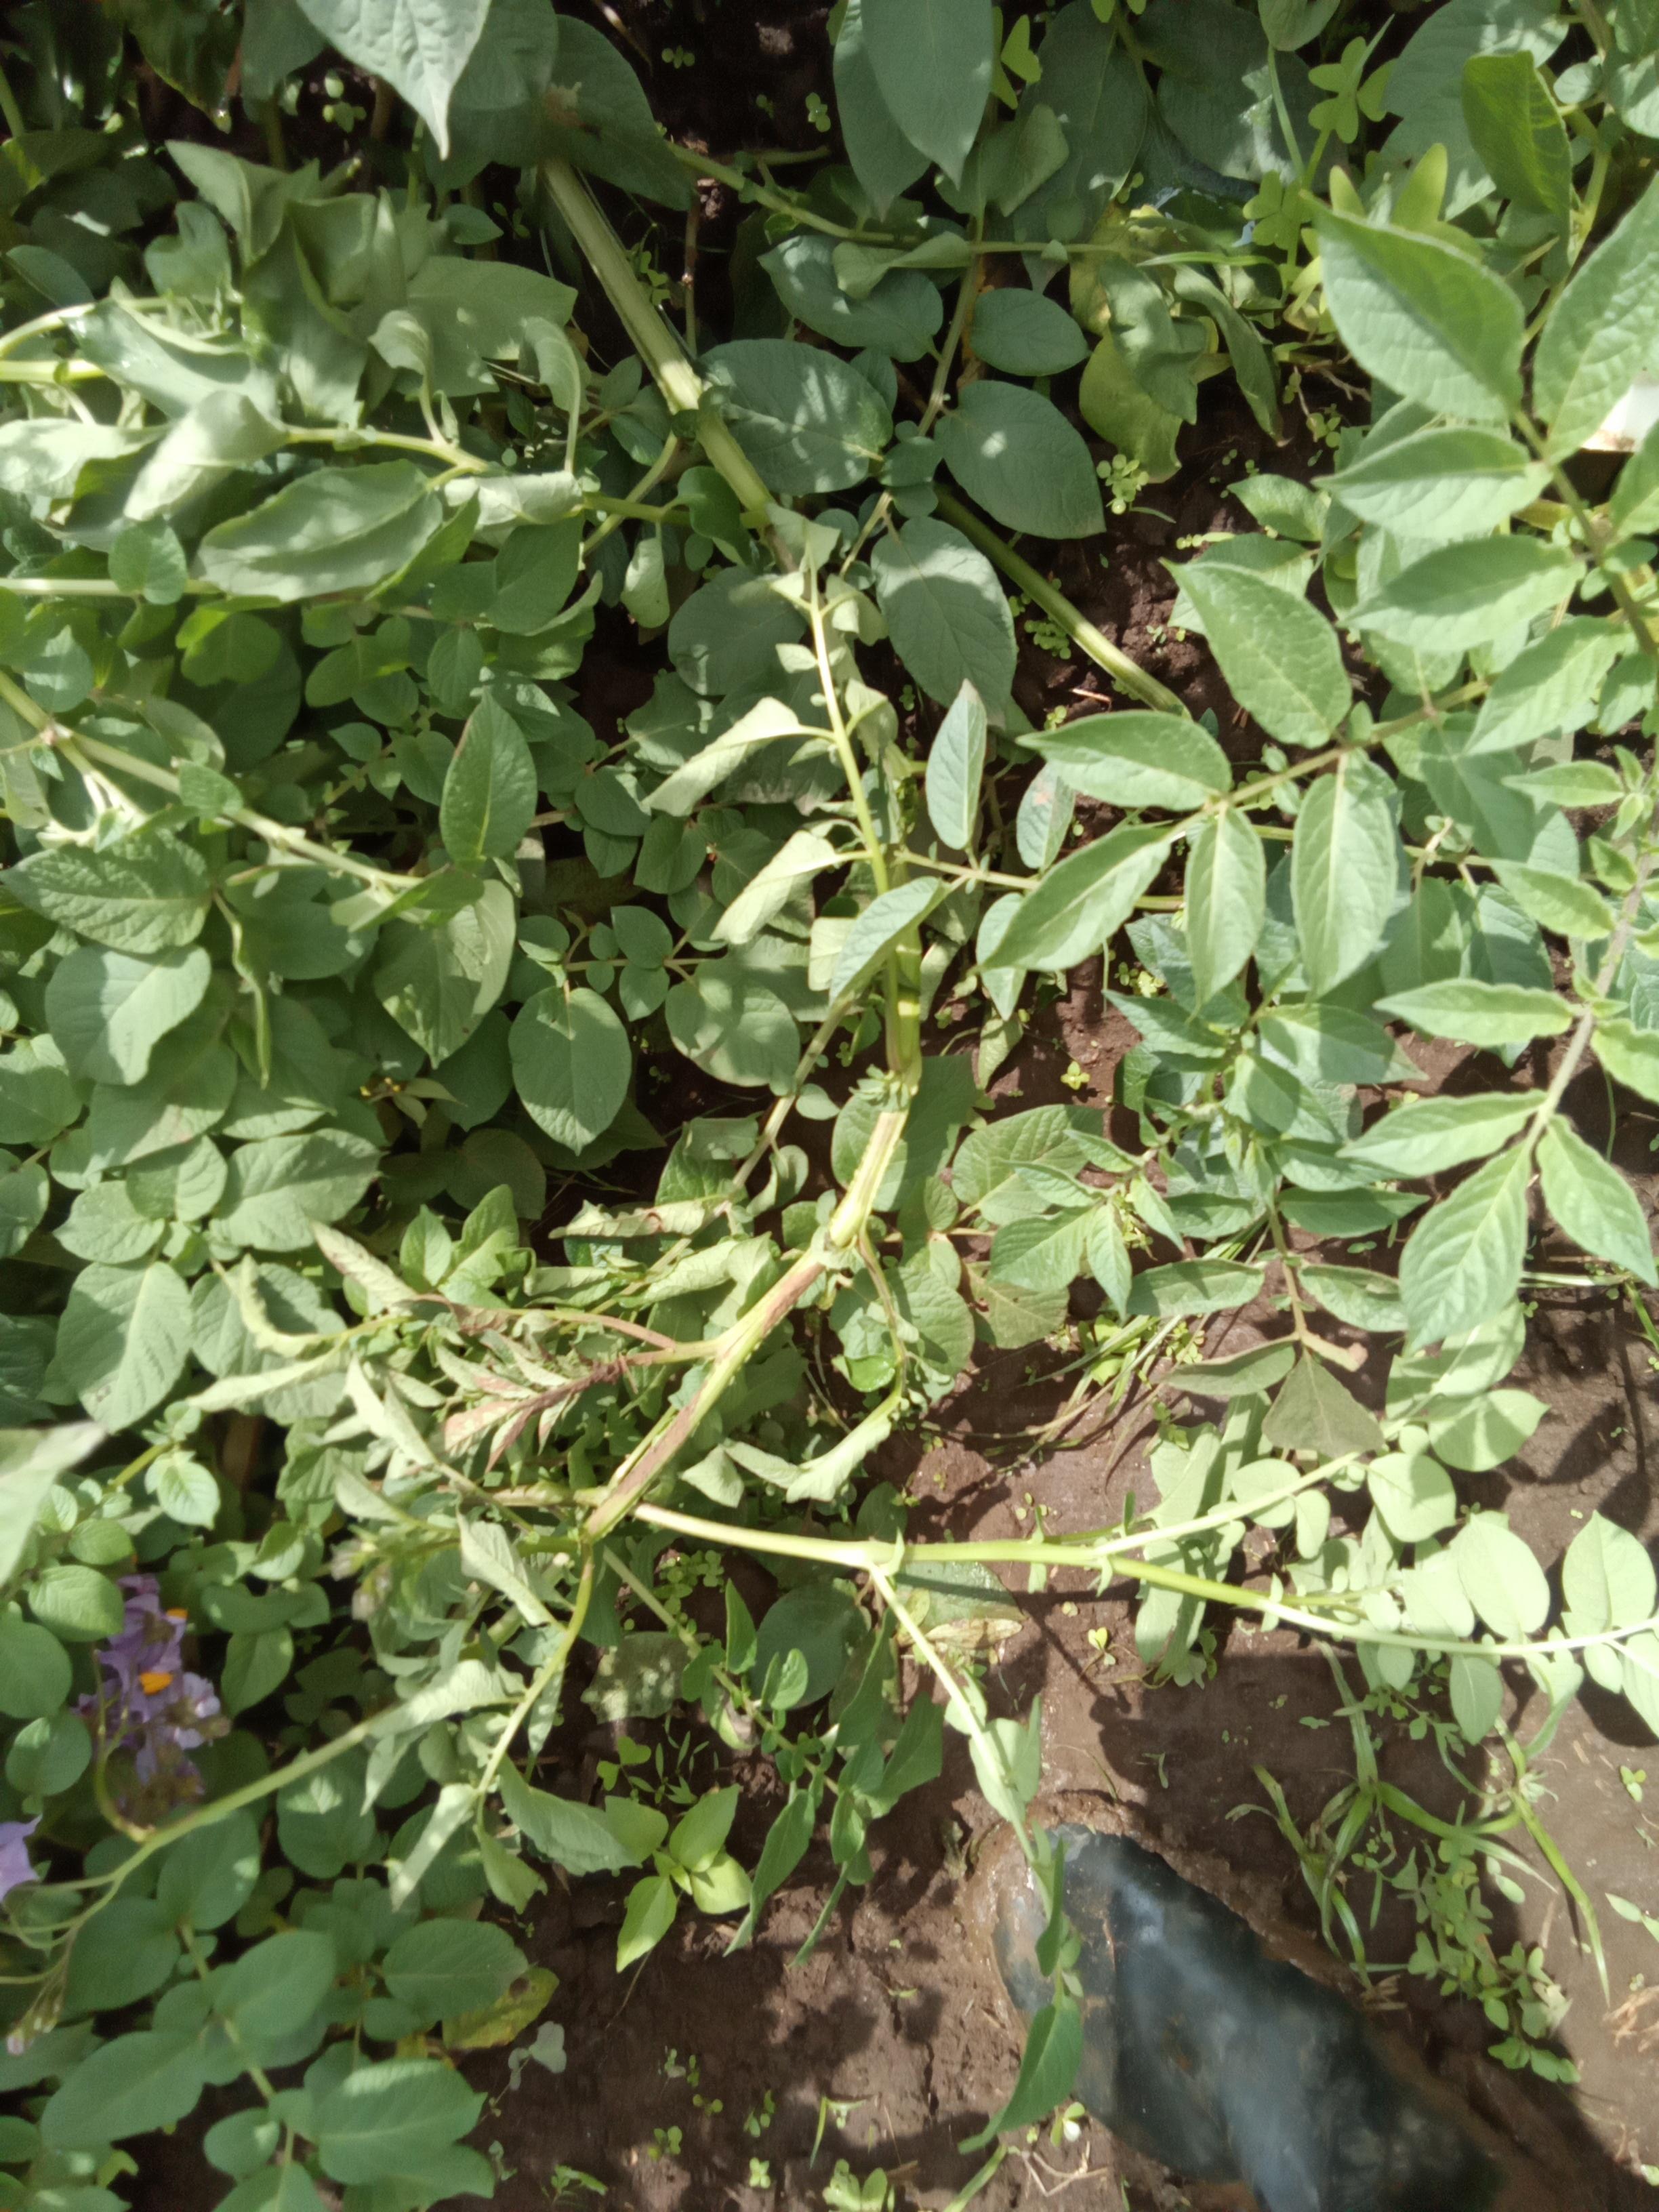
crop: potato
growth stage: flowering
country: Kenya
